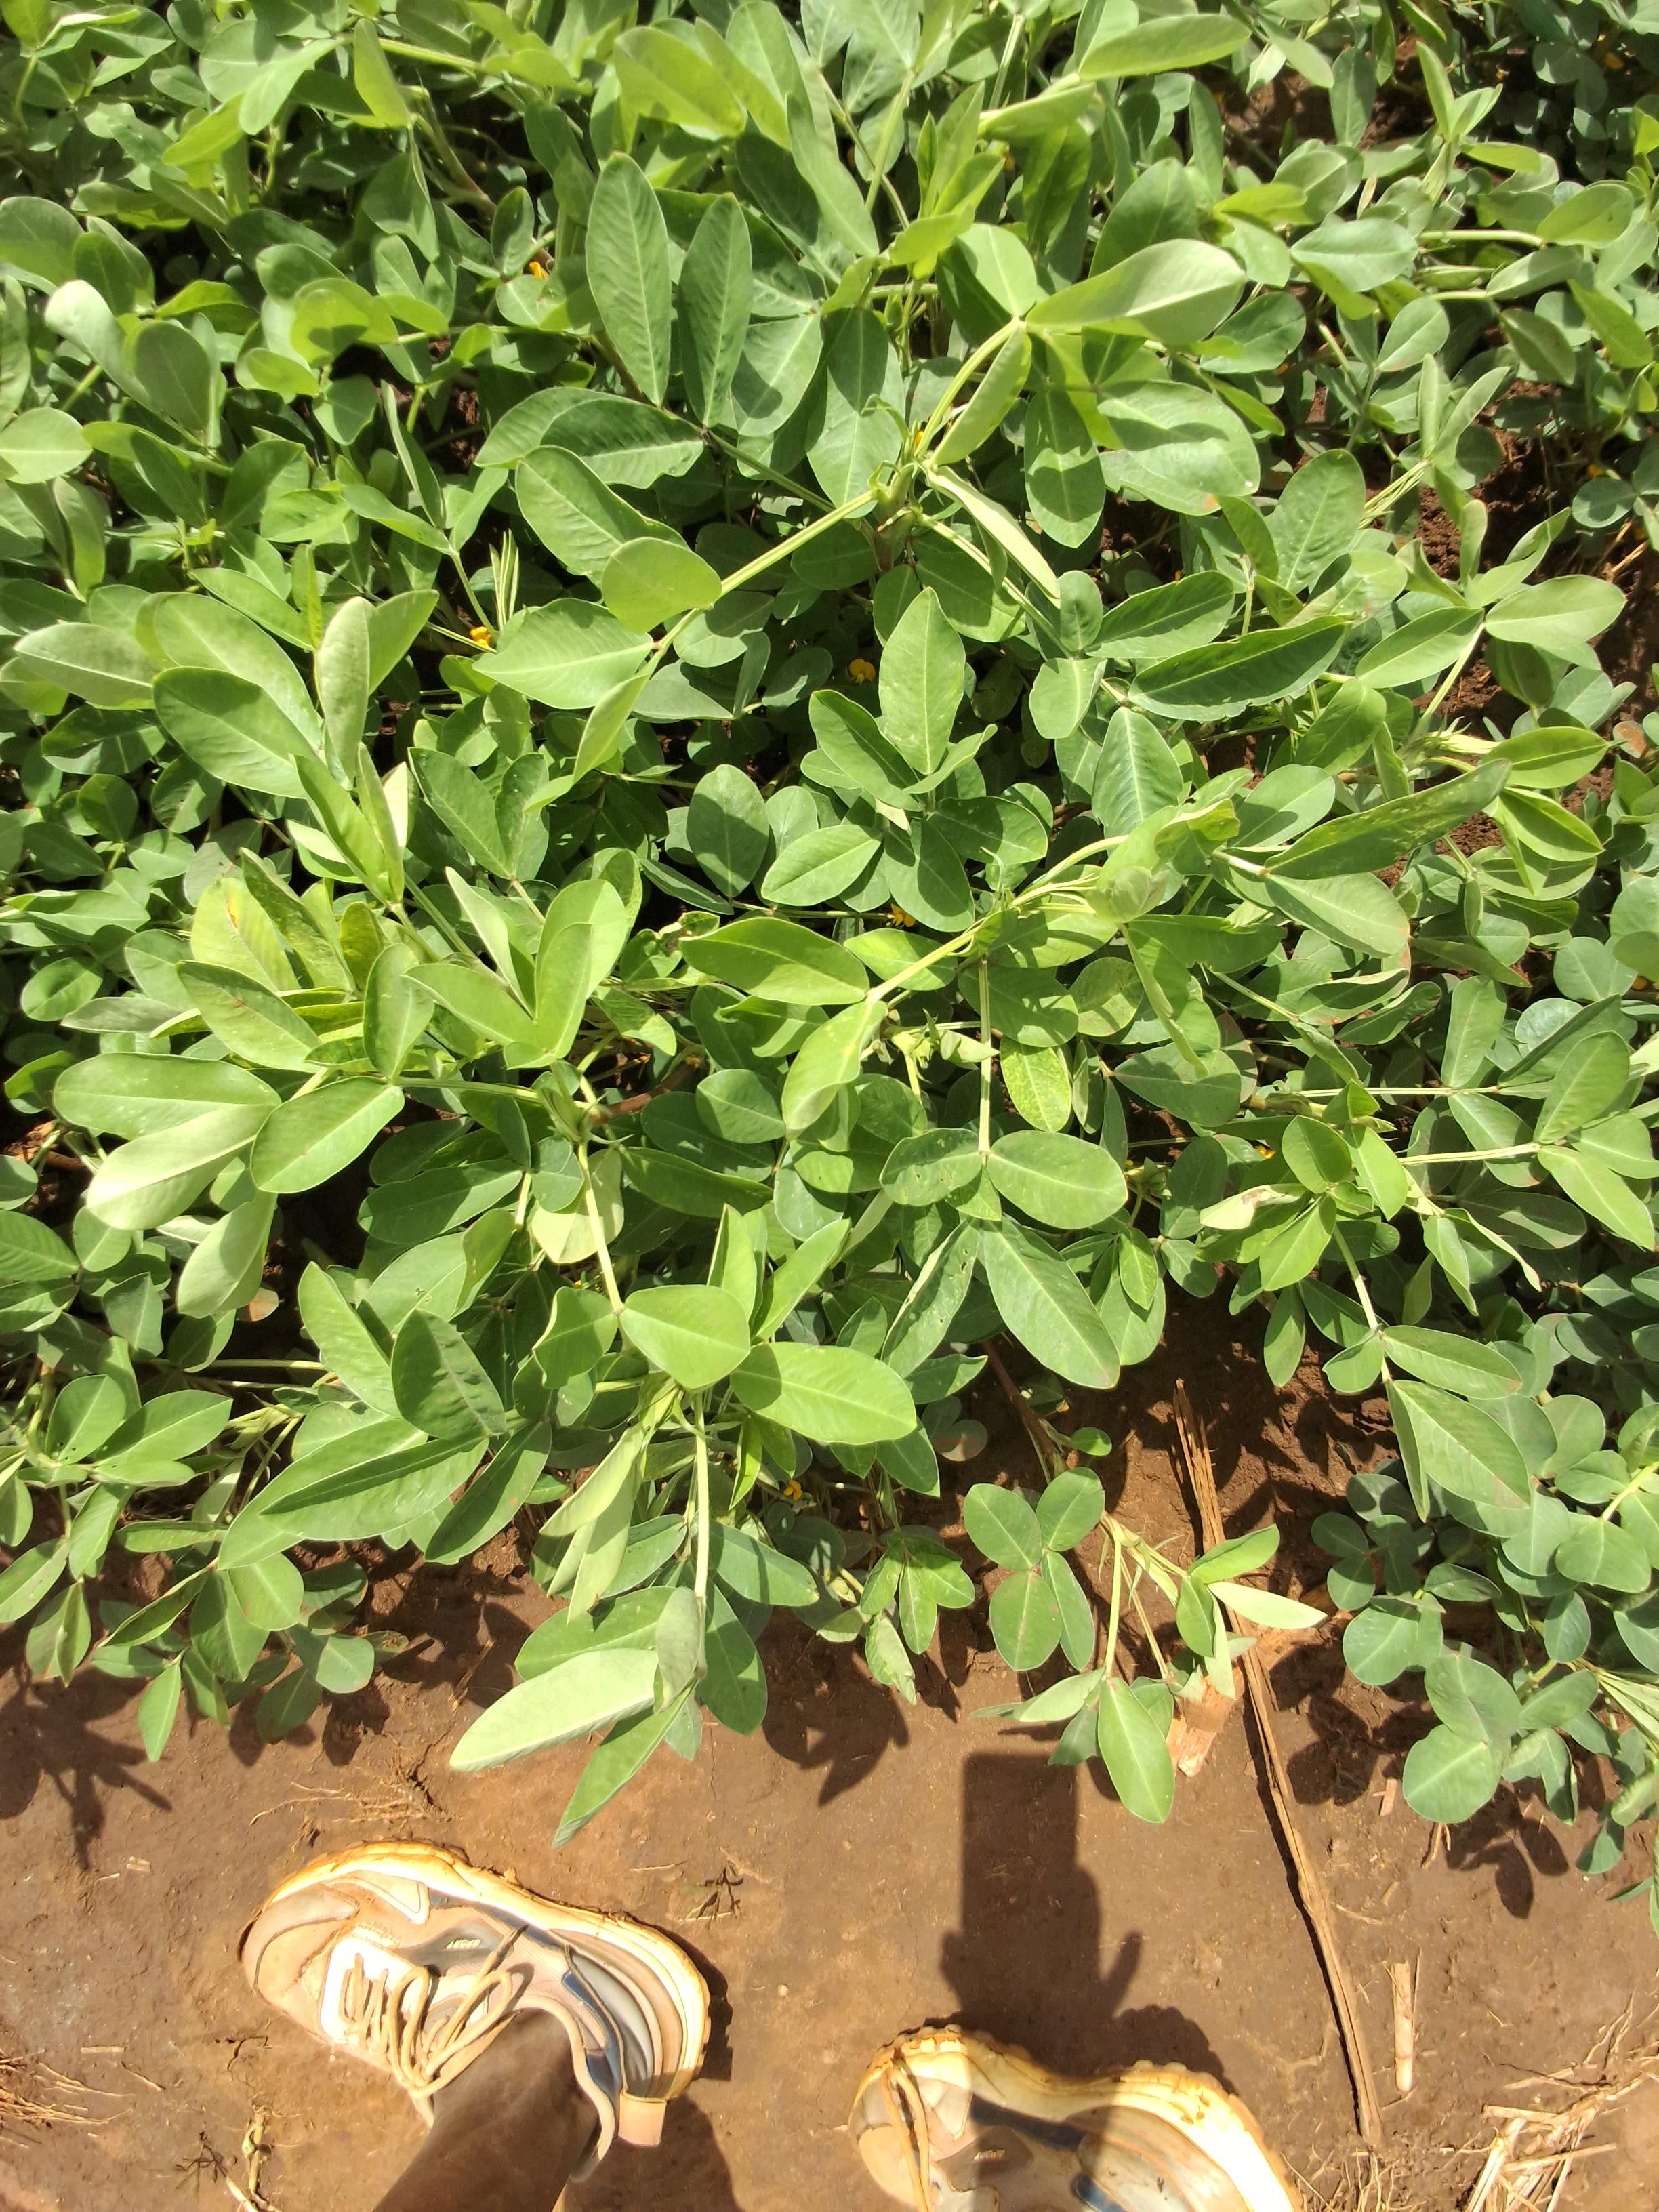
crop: groundnut
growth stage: flowering
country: Kenya
